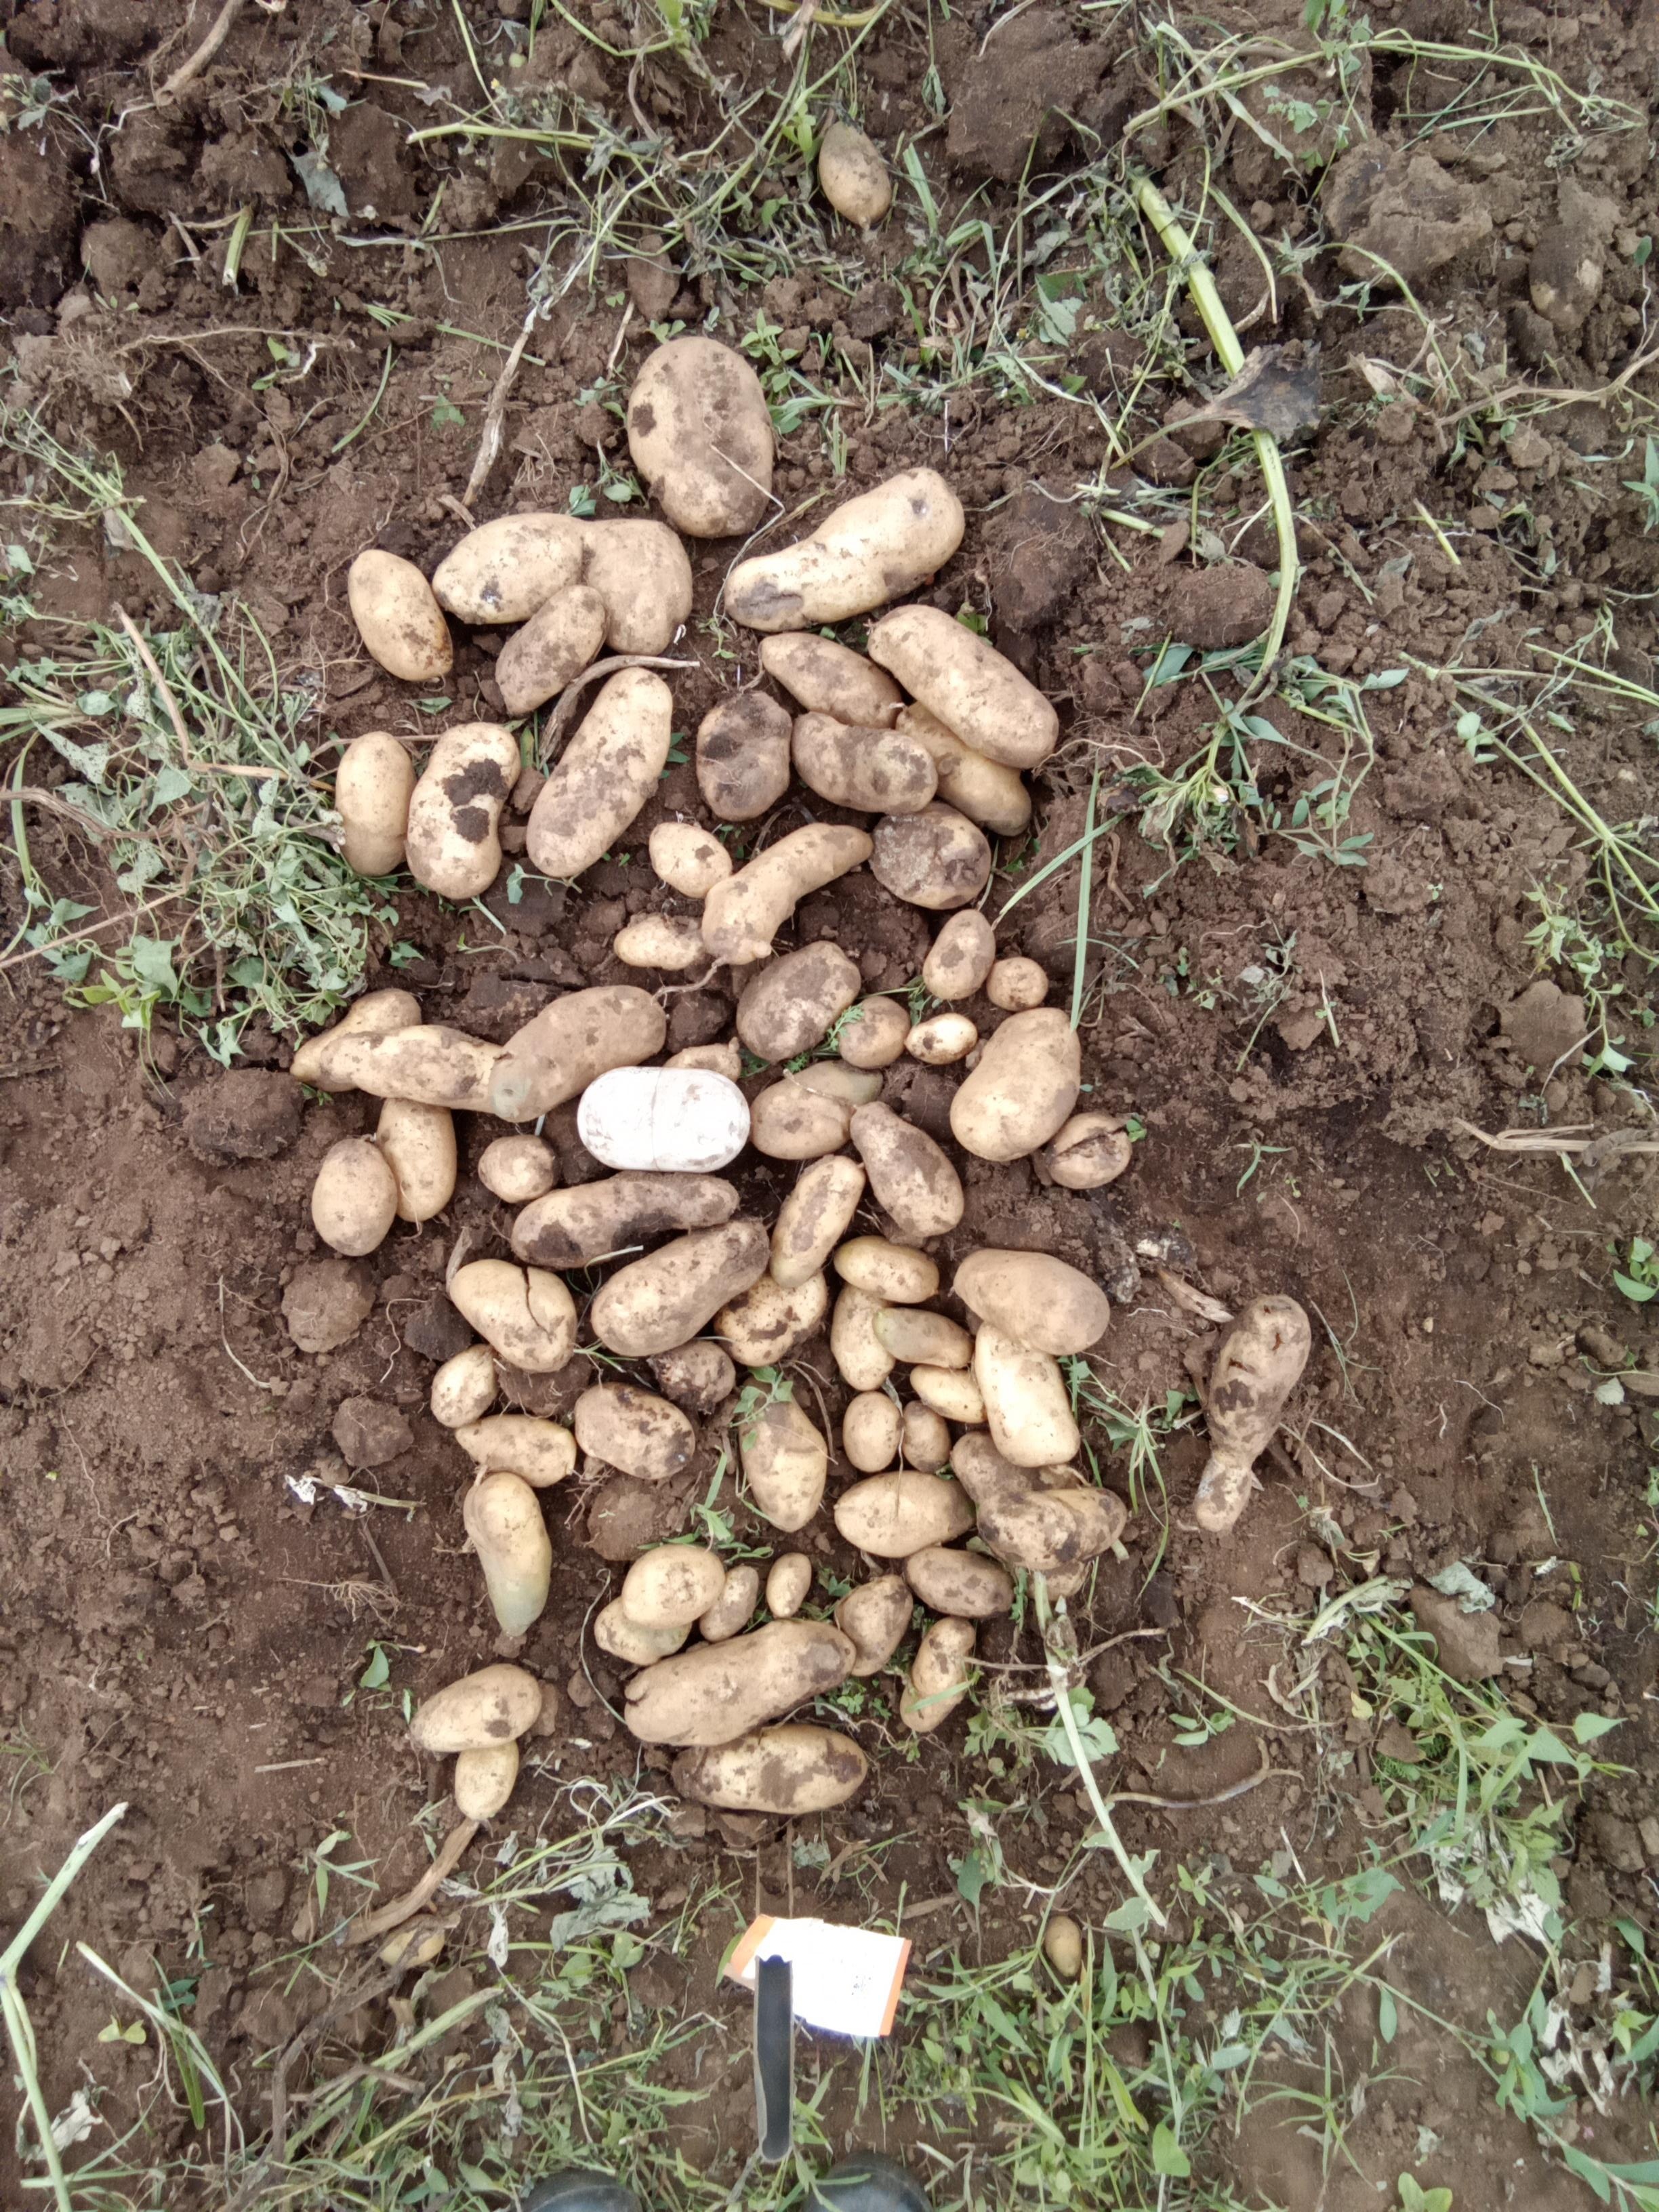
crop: potato
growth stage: harvest
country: Kenya
